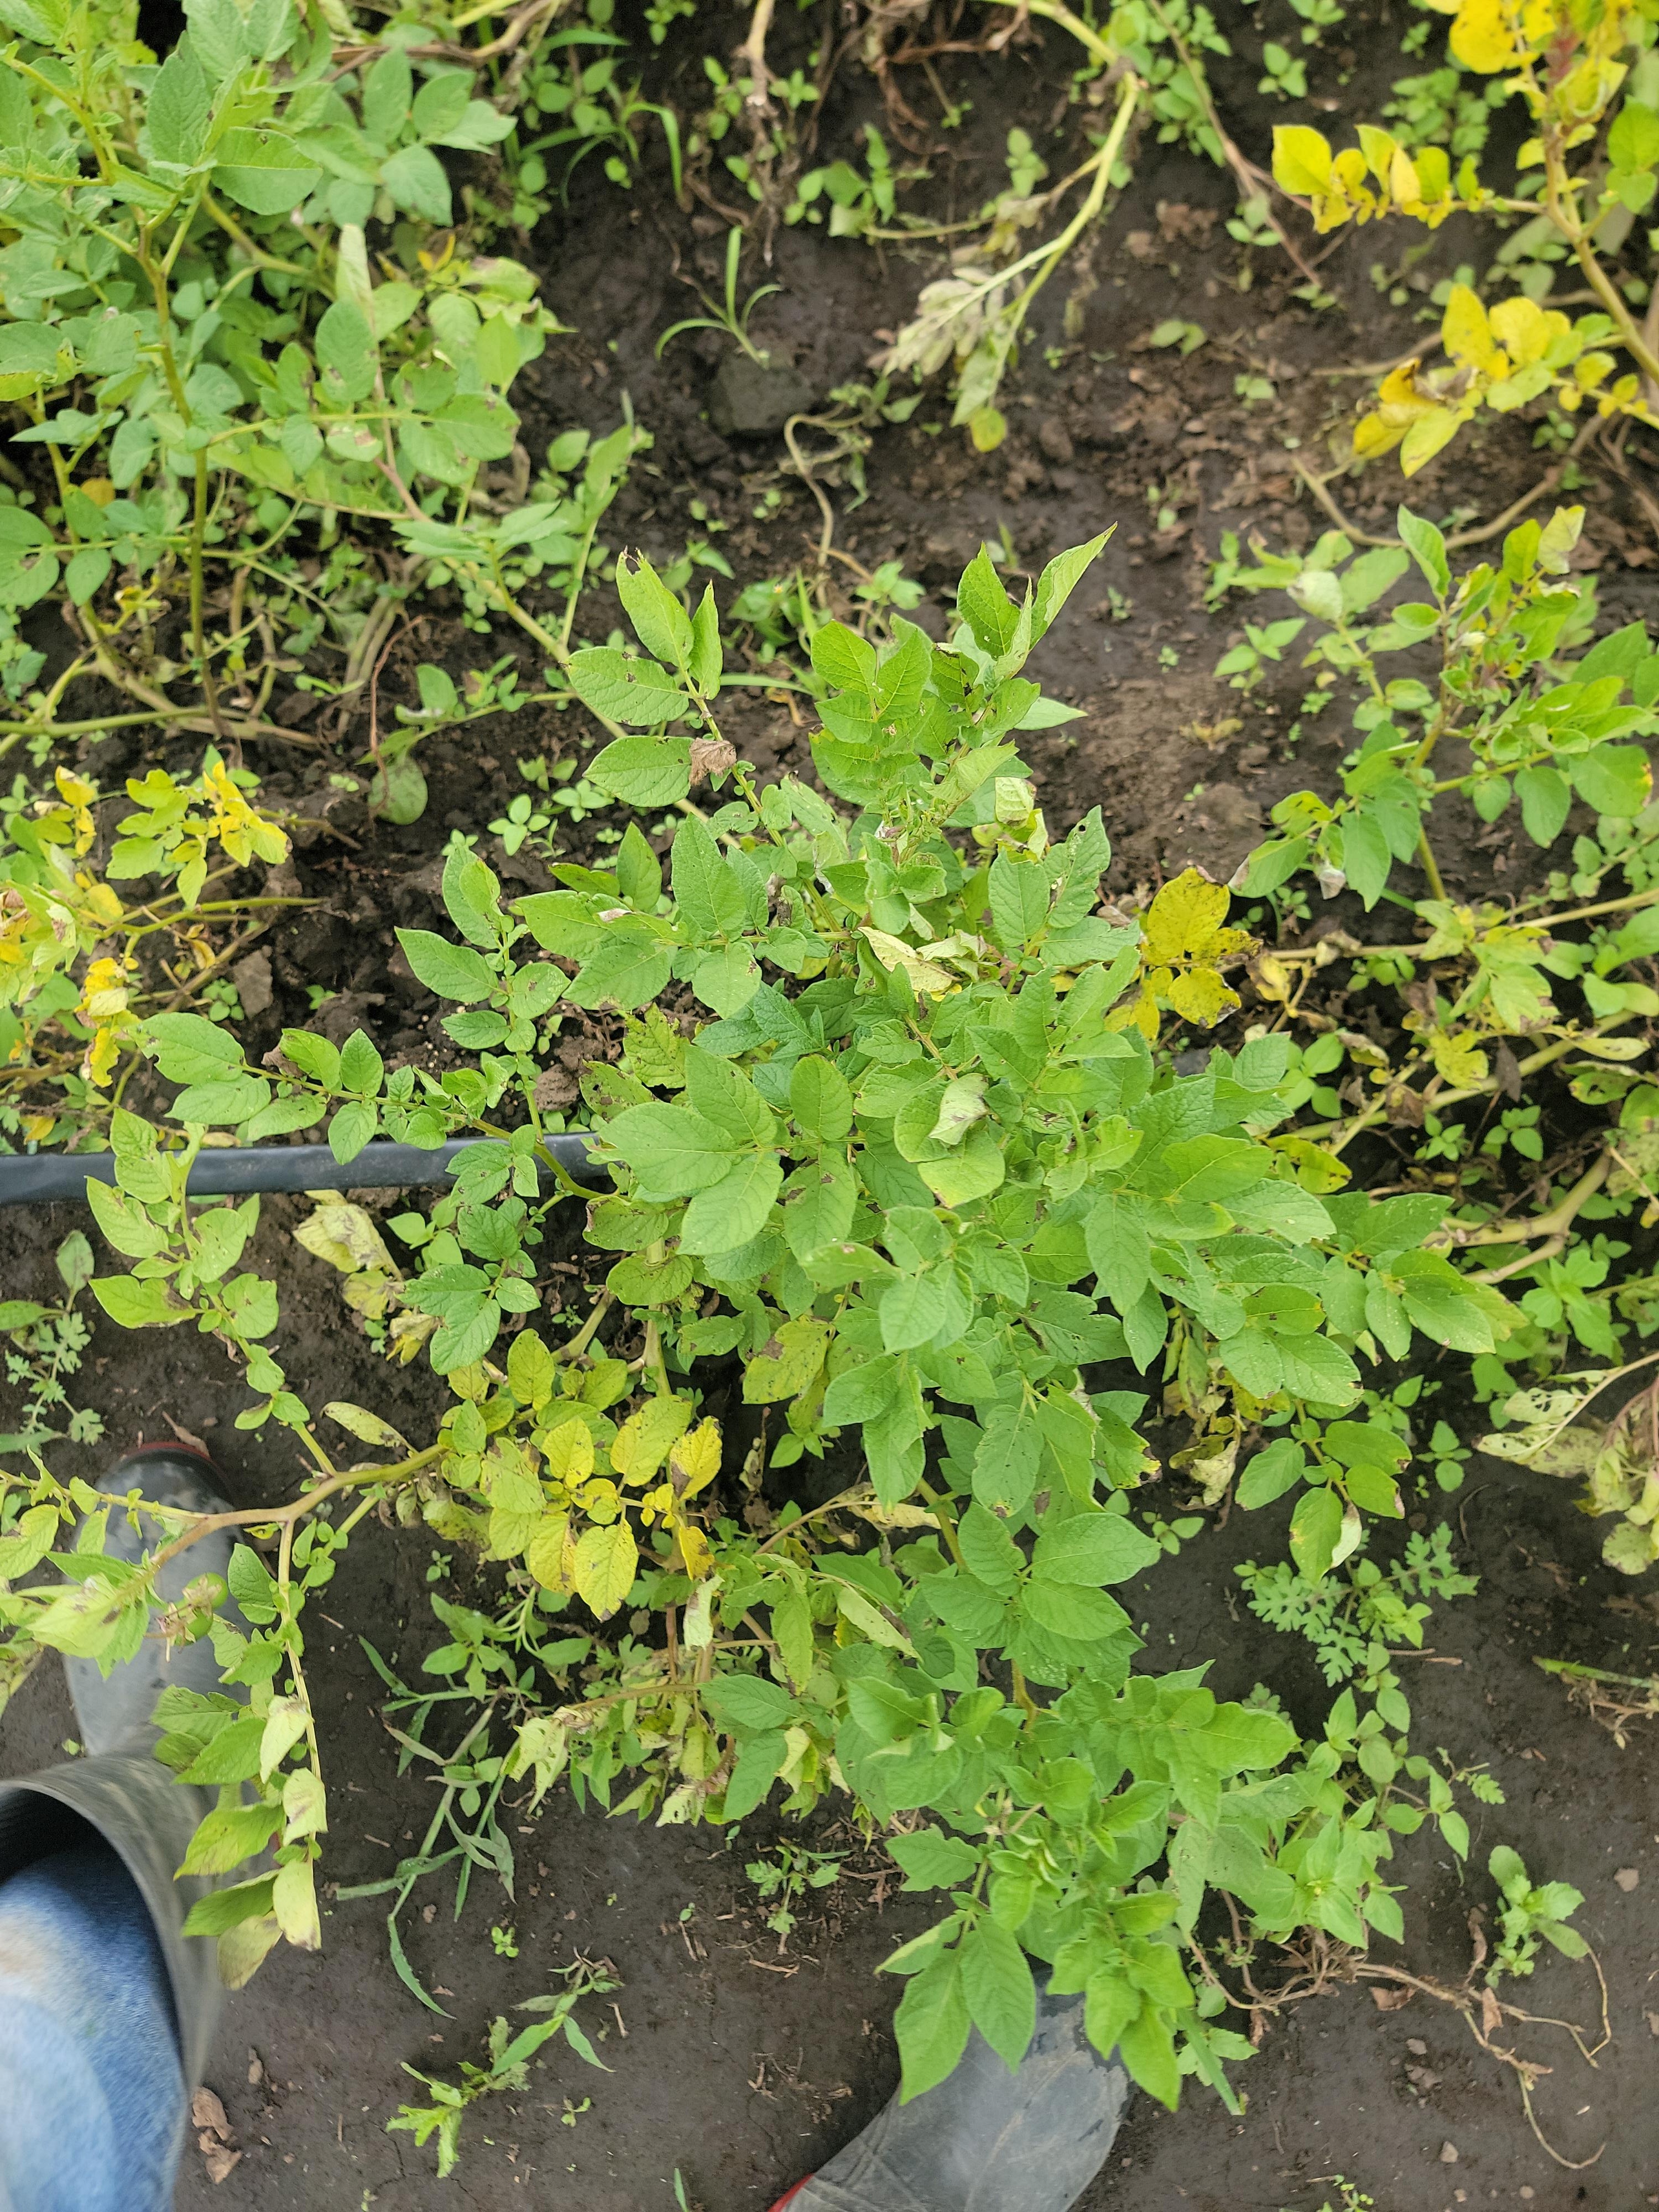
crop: potato
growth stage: flowering
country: Tanzania
